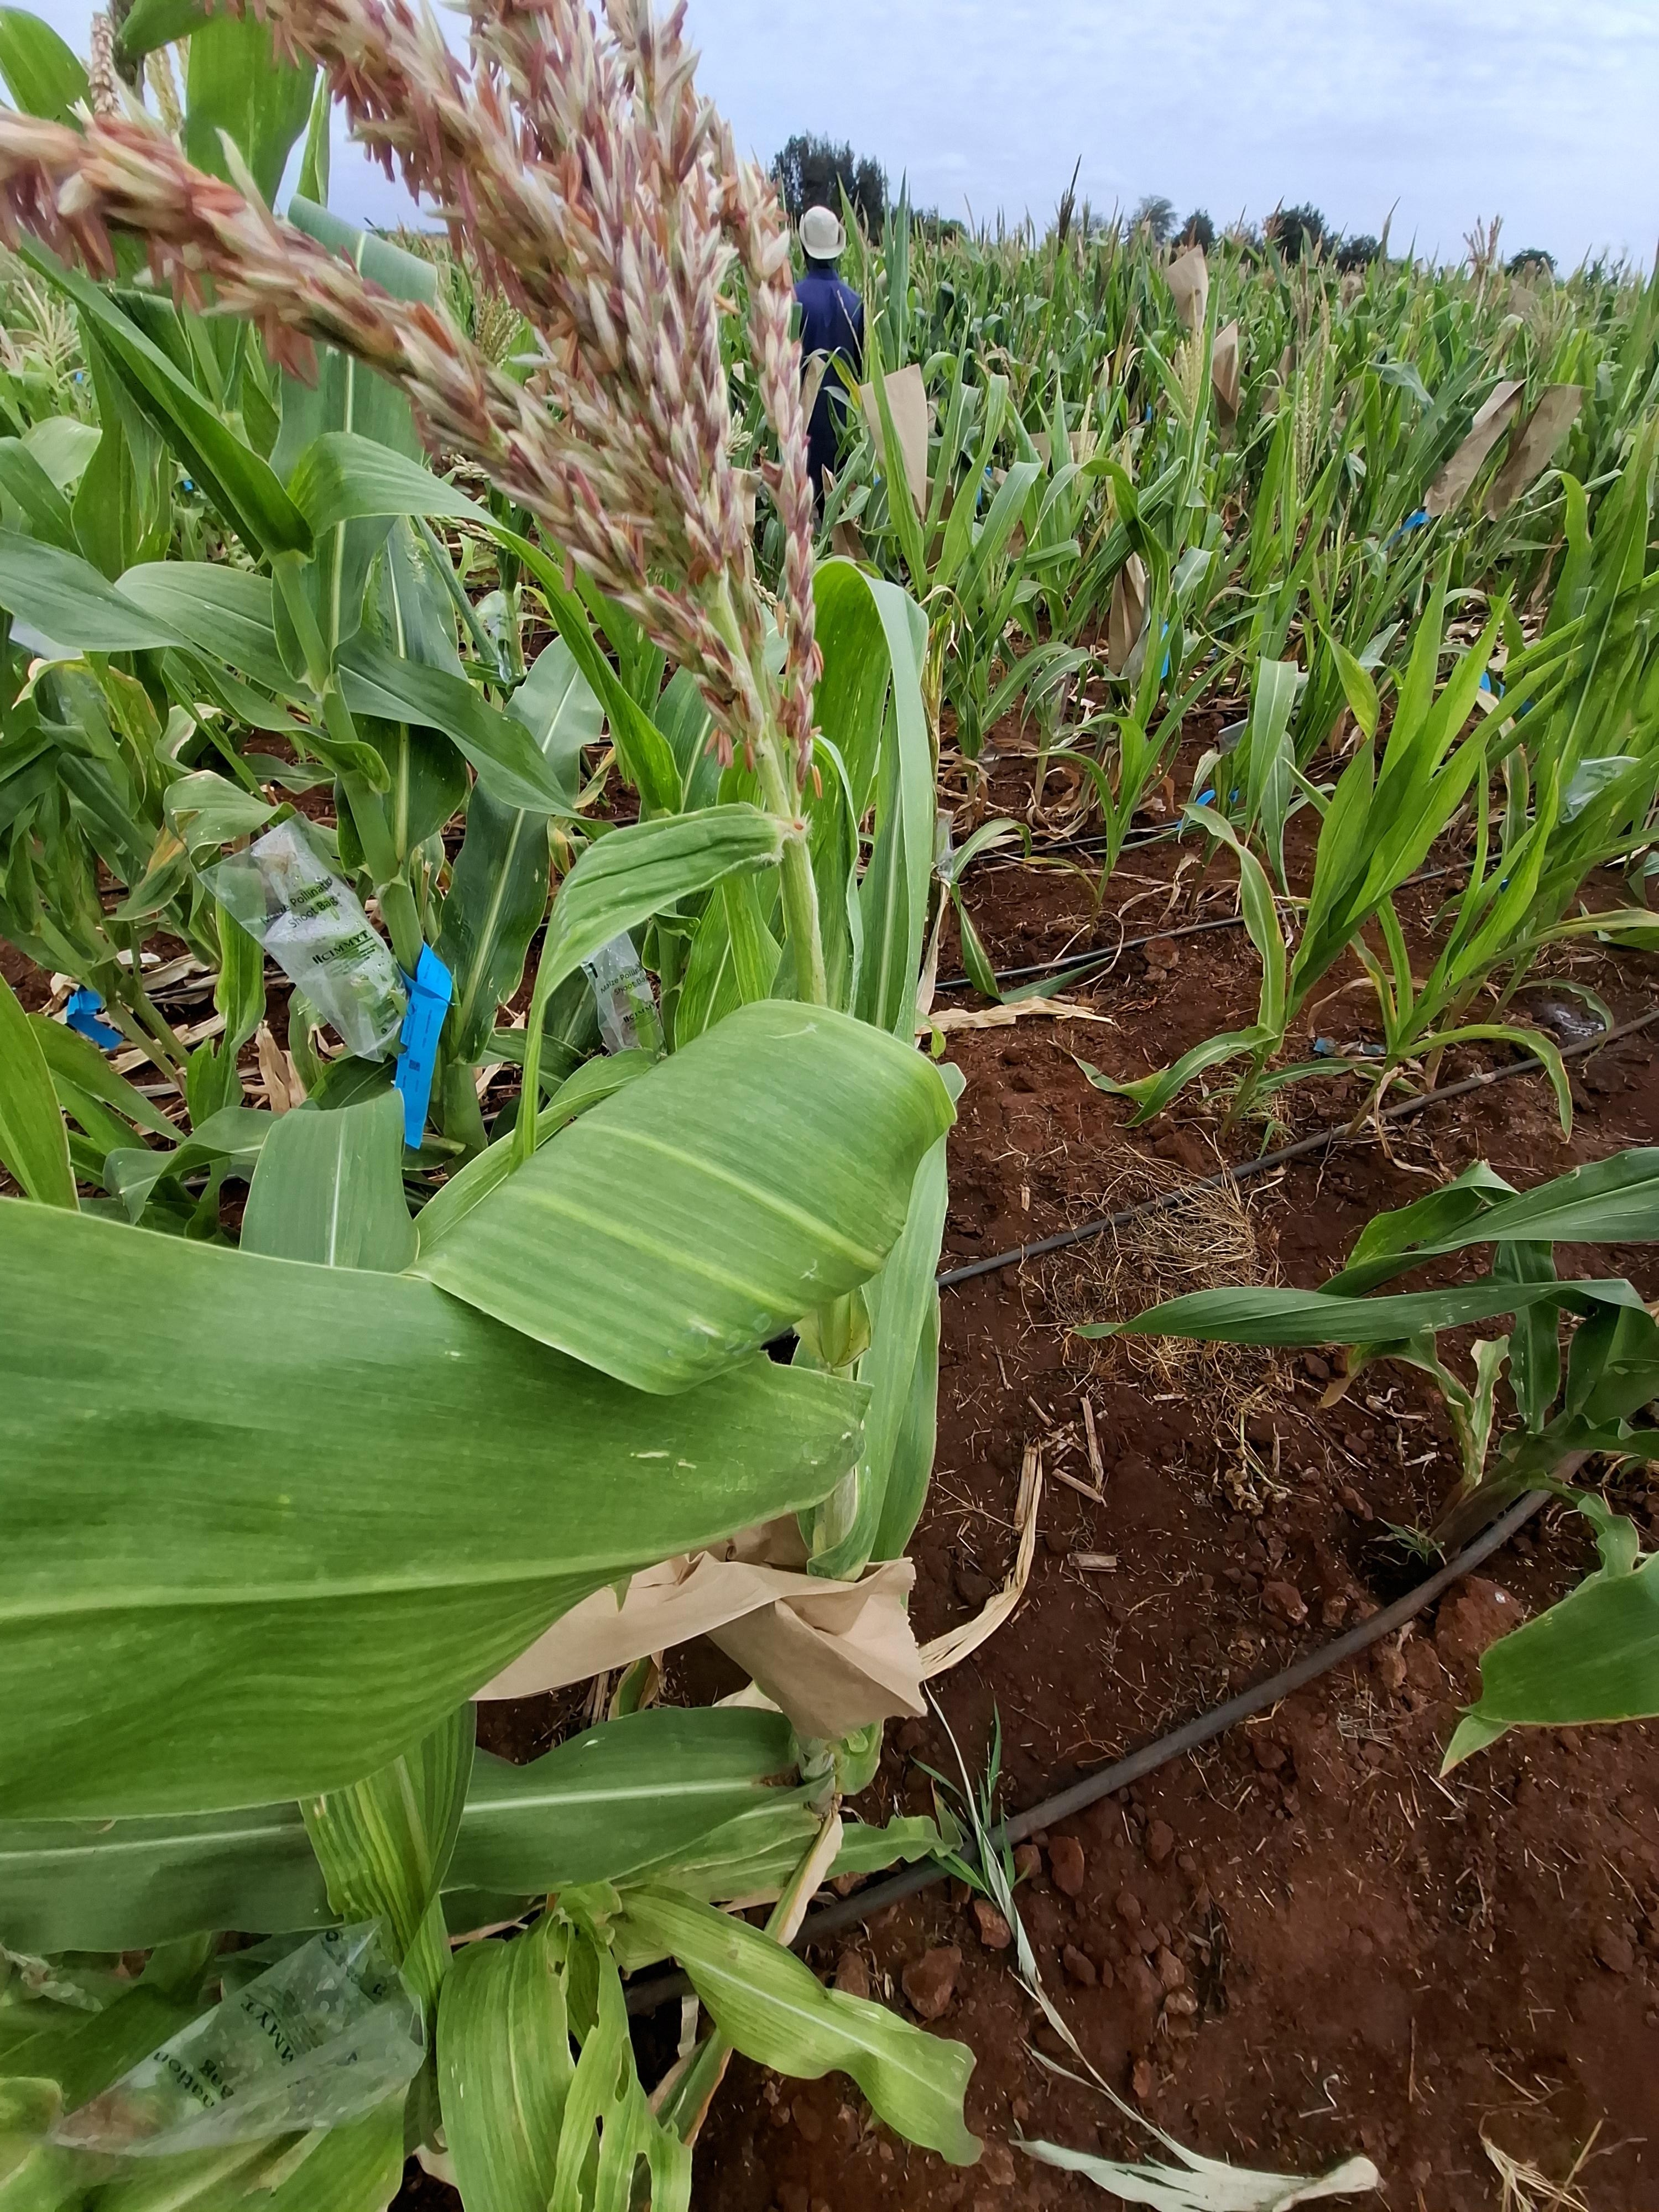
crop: maize
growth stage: flowering
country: Kenya
